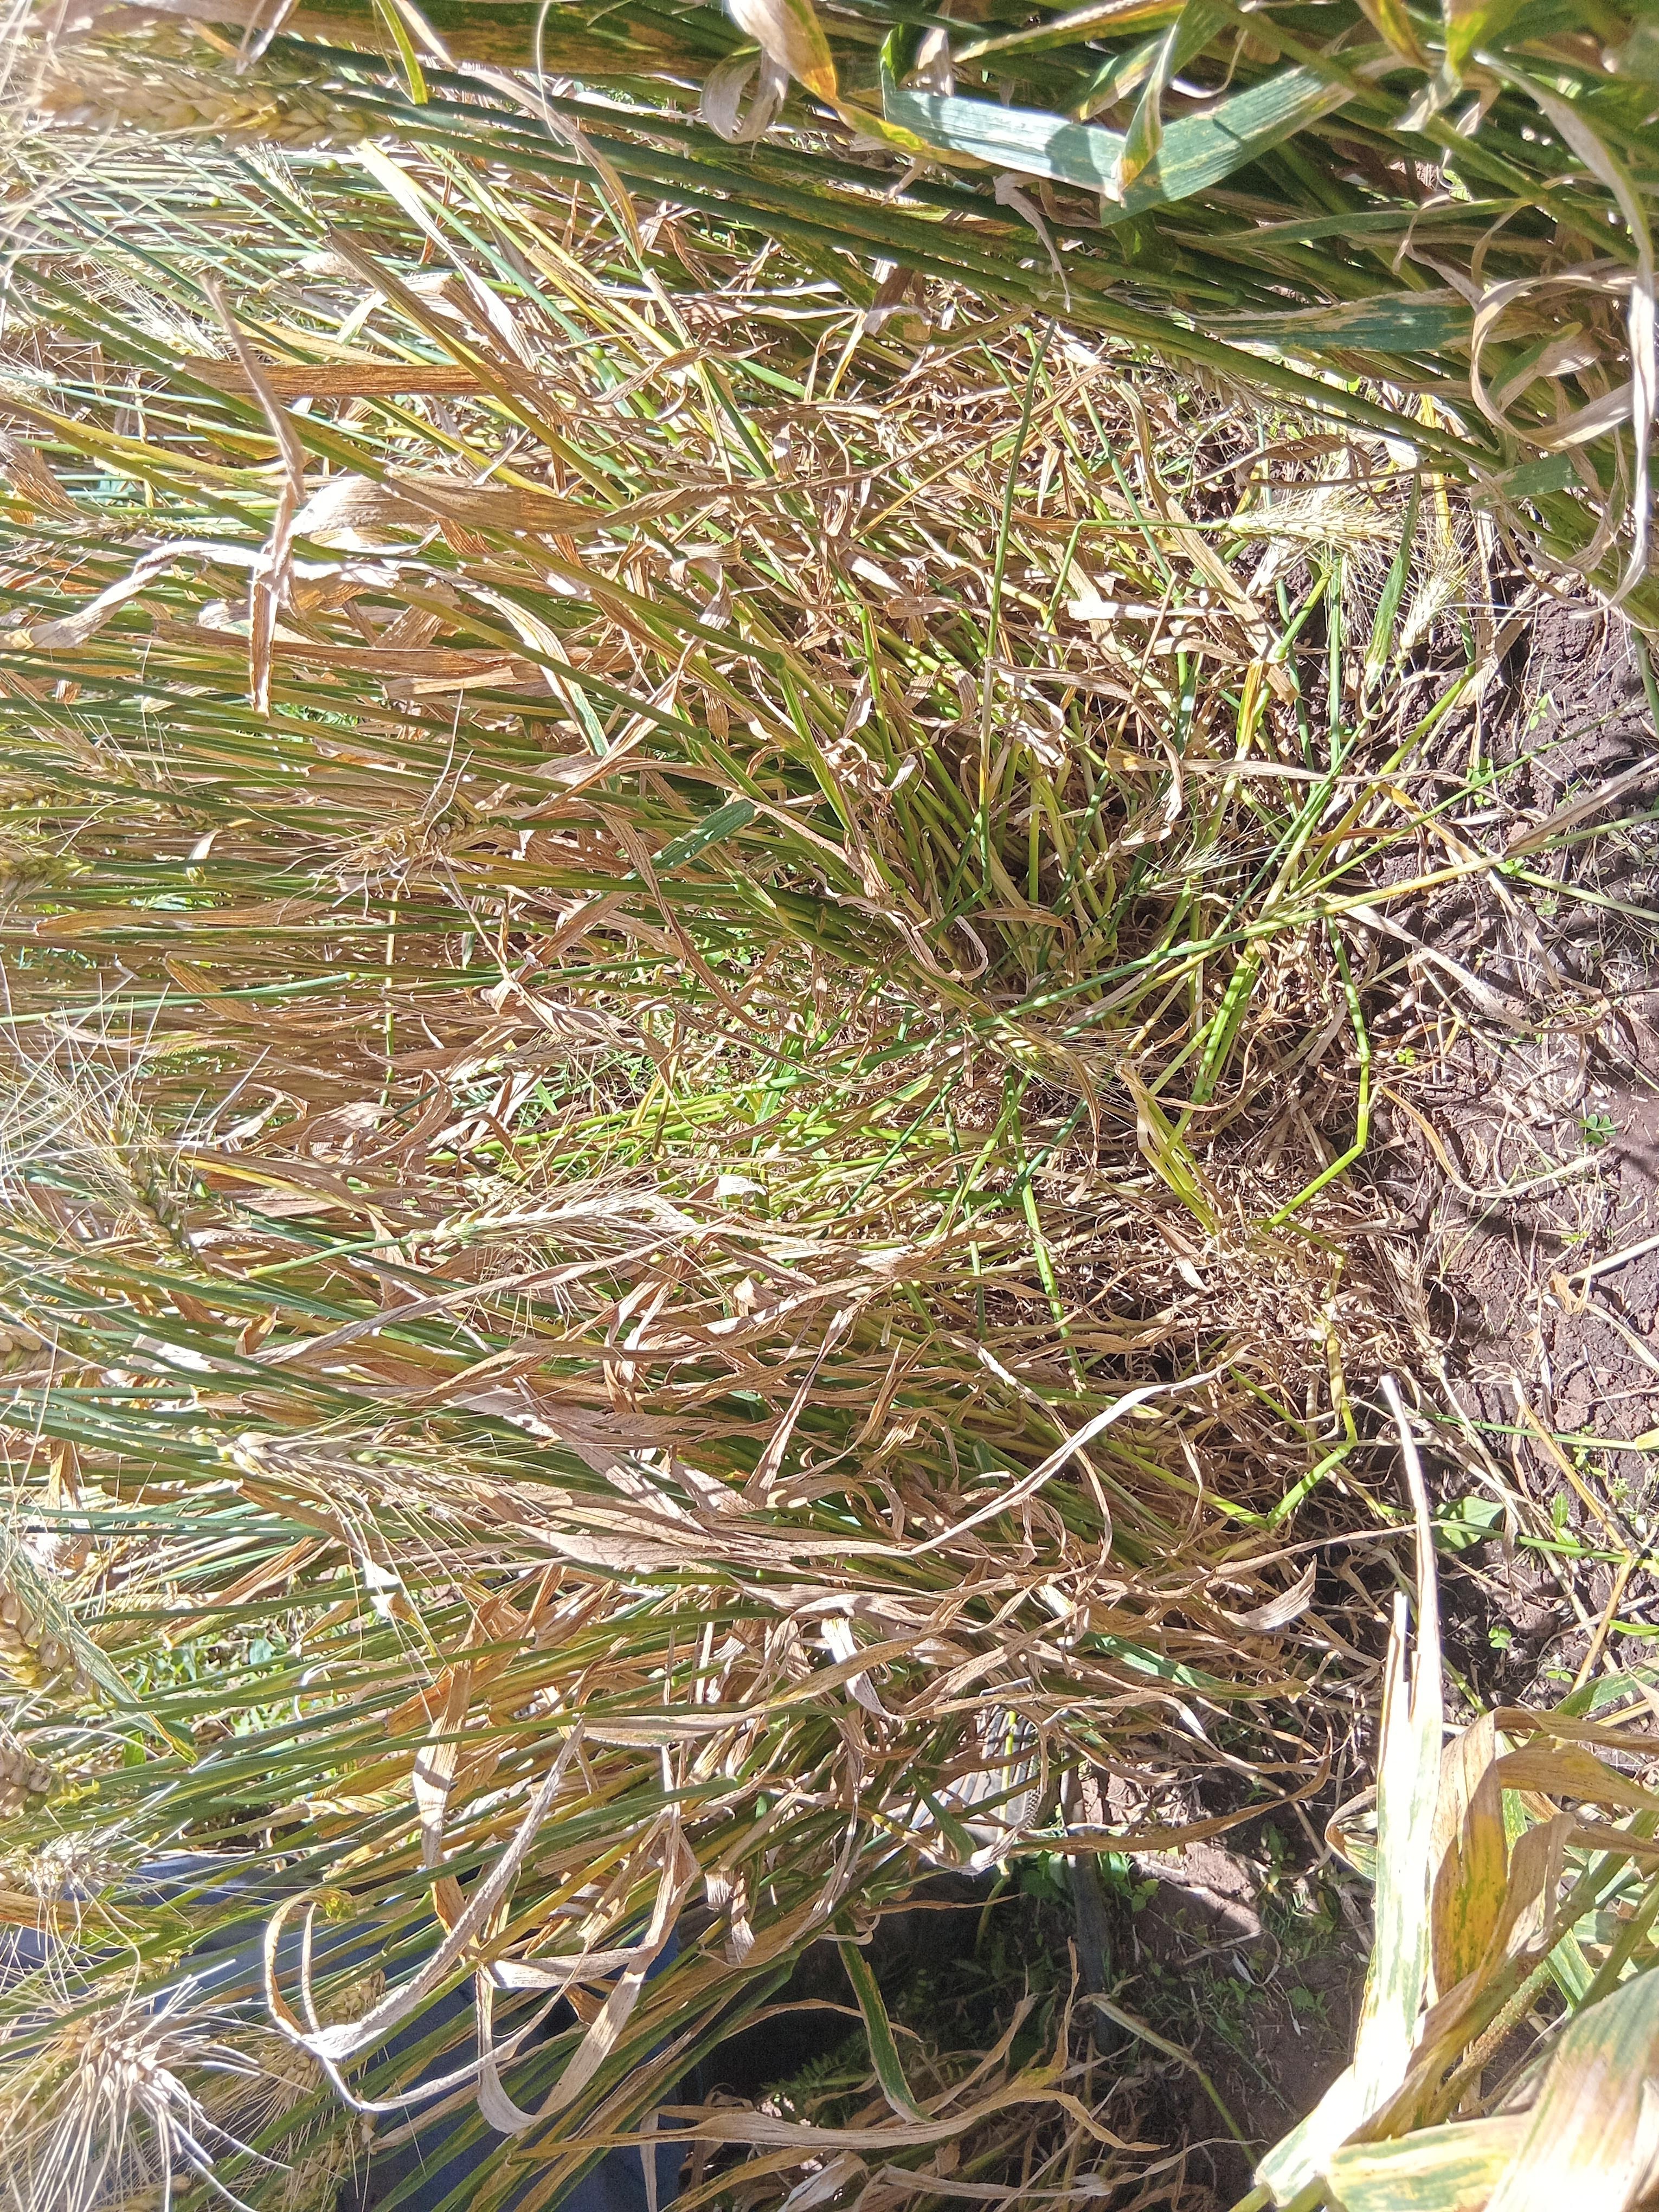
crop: wheat
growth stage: maturity
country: Kenya
